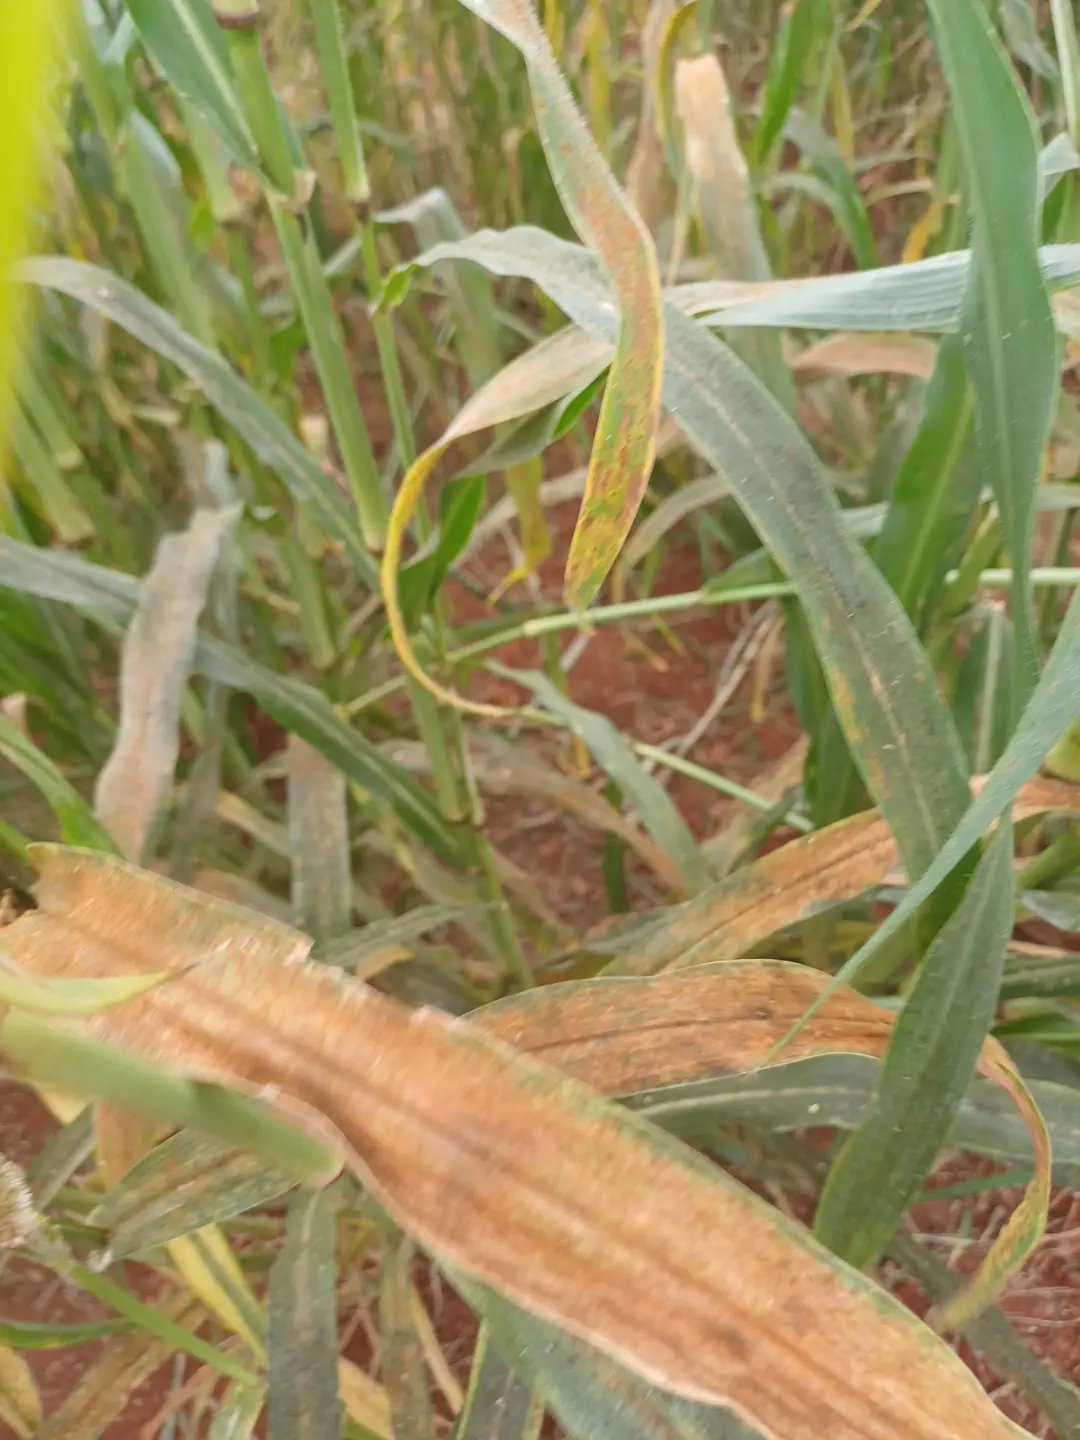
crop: pearl millet
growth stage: filling grain
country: Kenya
